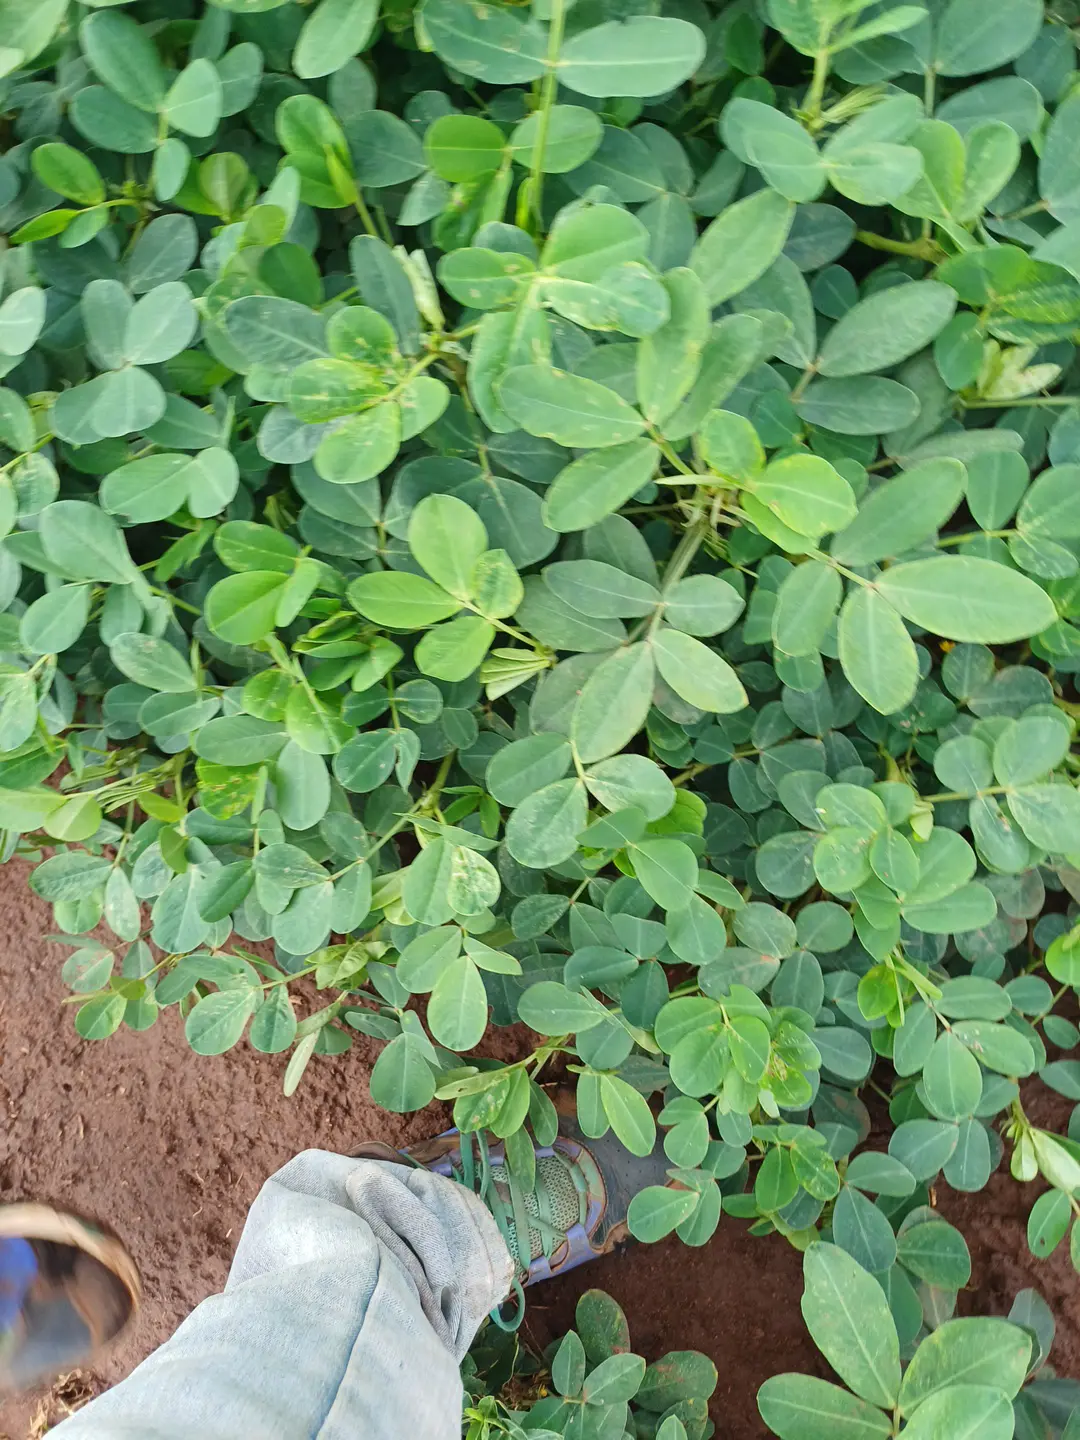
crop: groundnut
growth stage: flowering
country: Kenya
